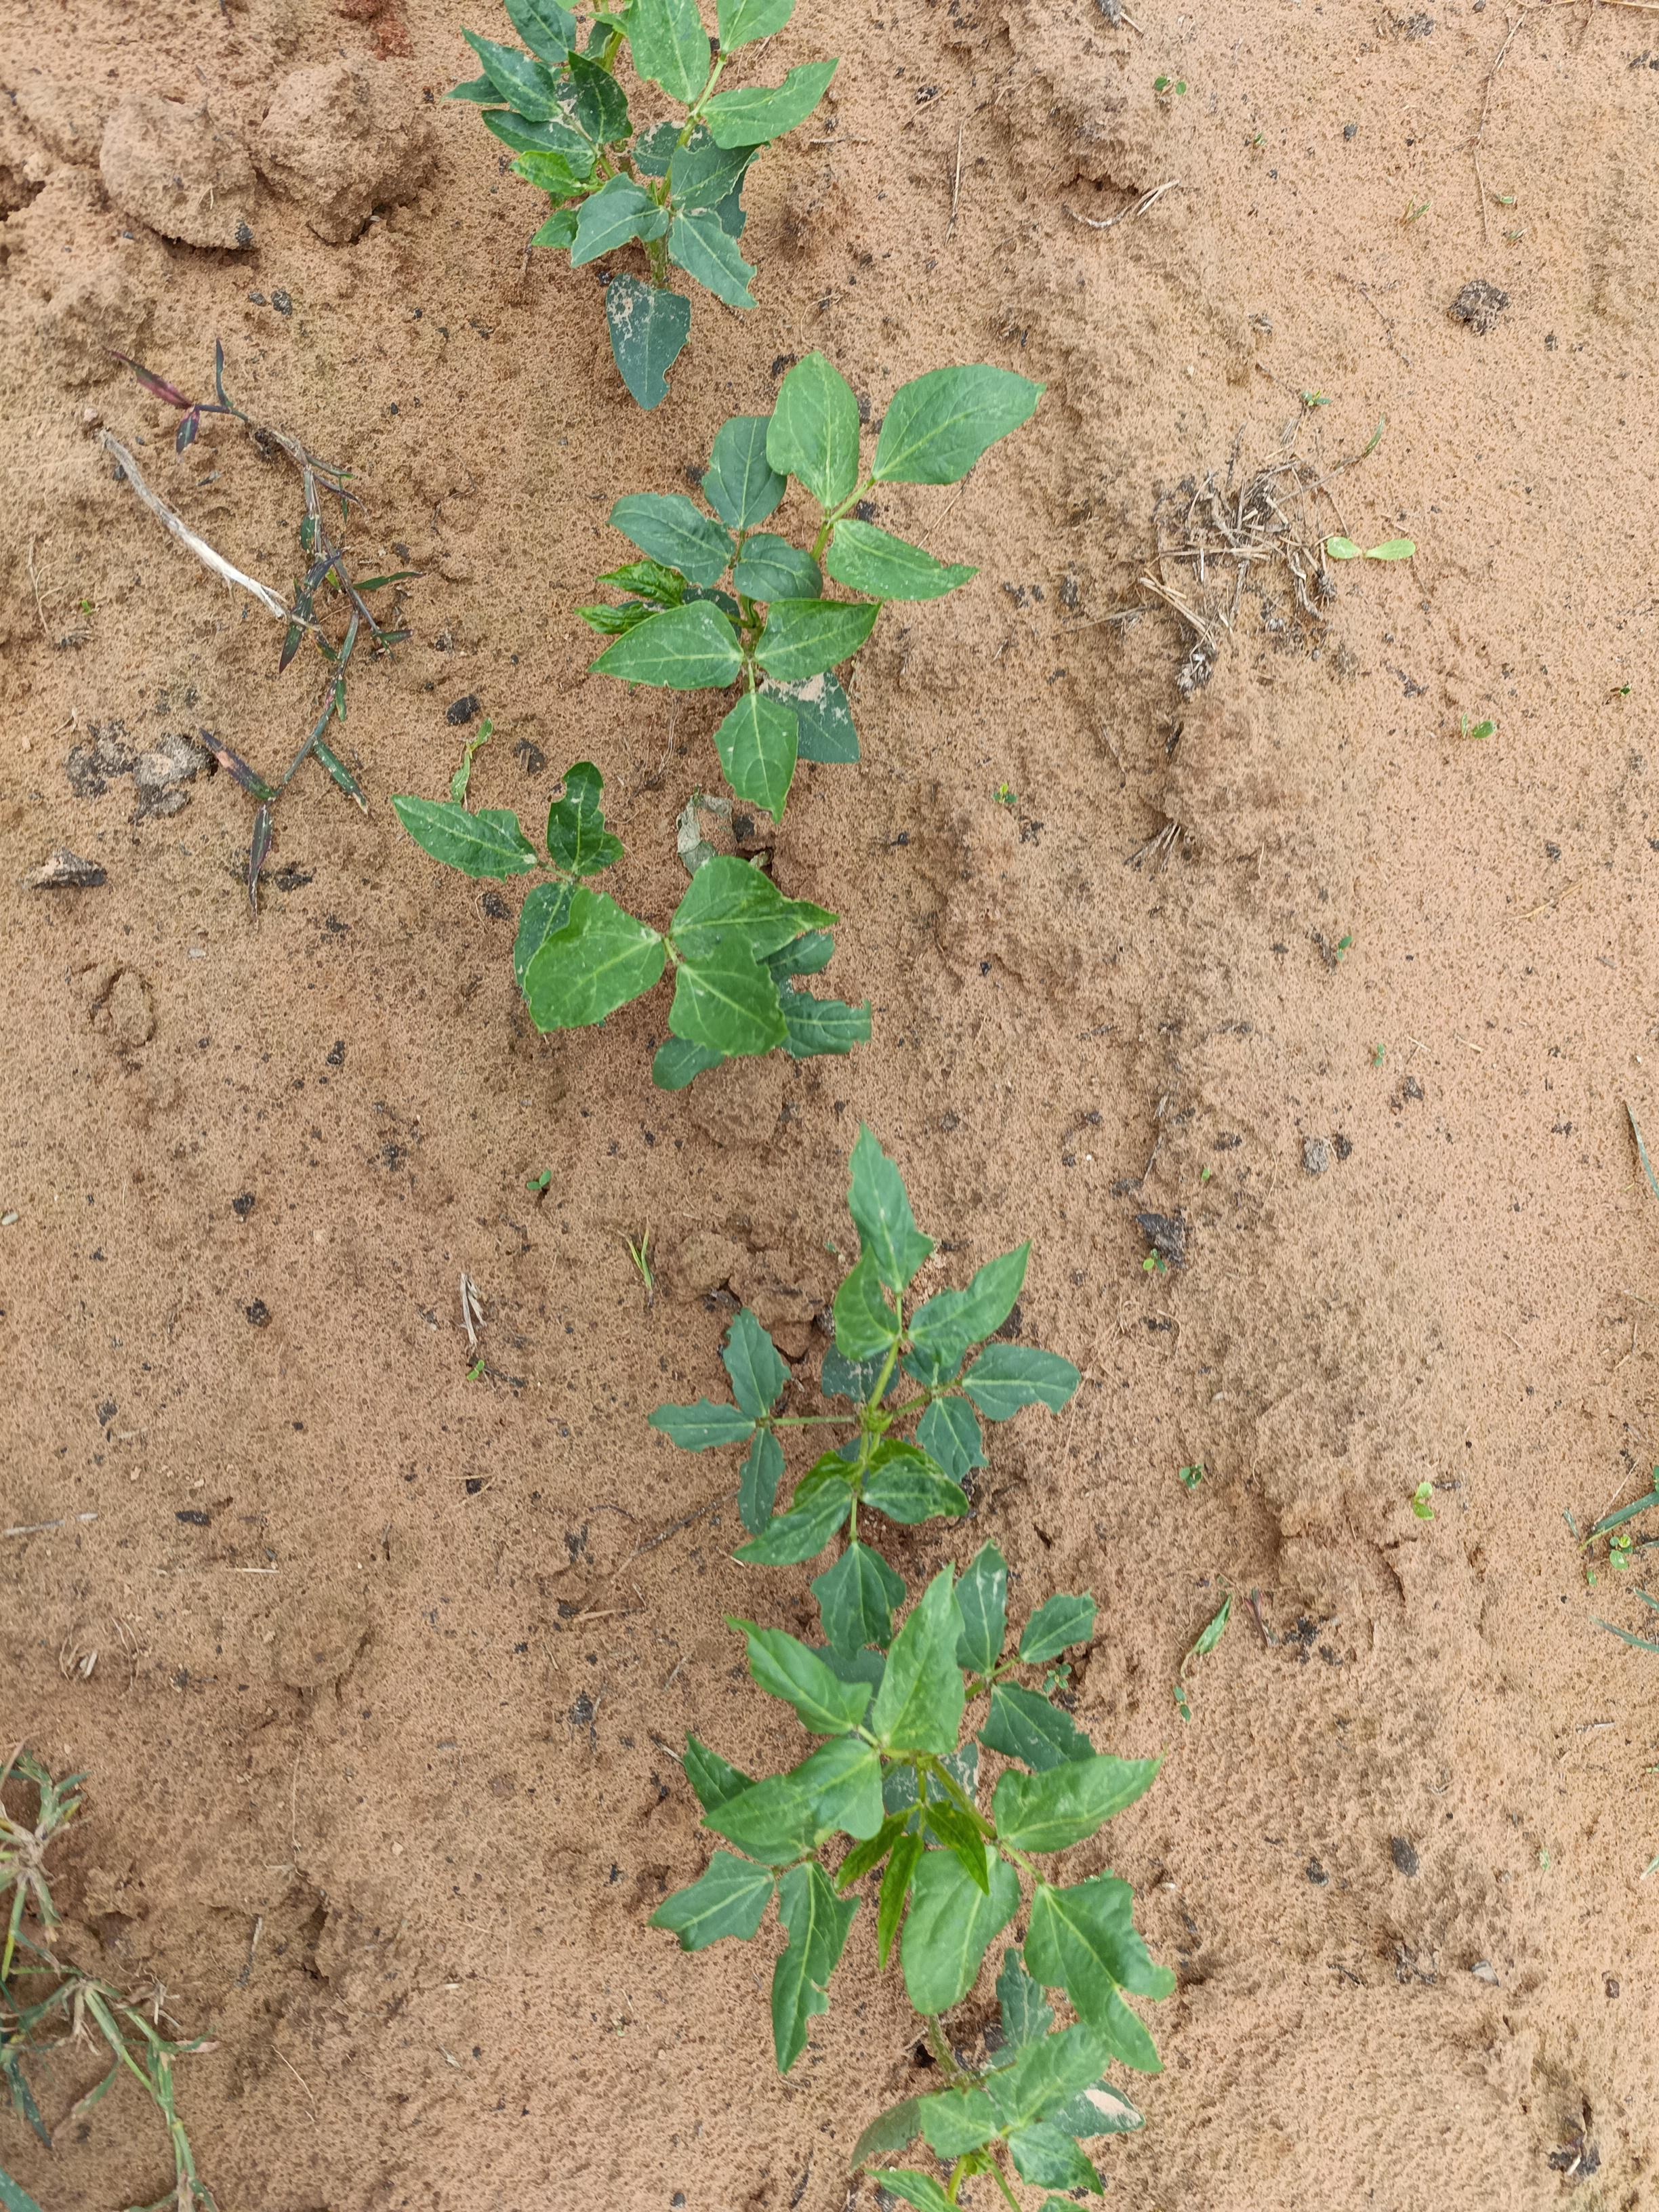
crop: cowpea
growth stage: emergence
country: Nigeria
